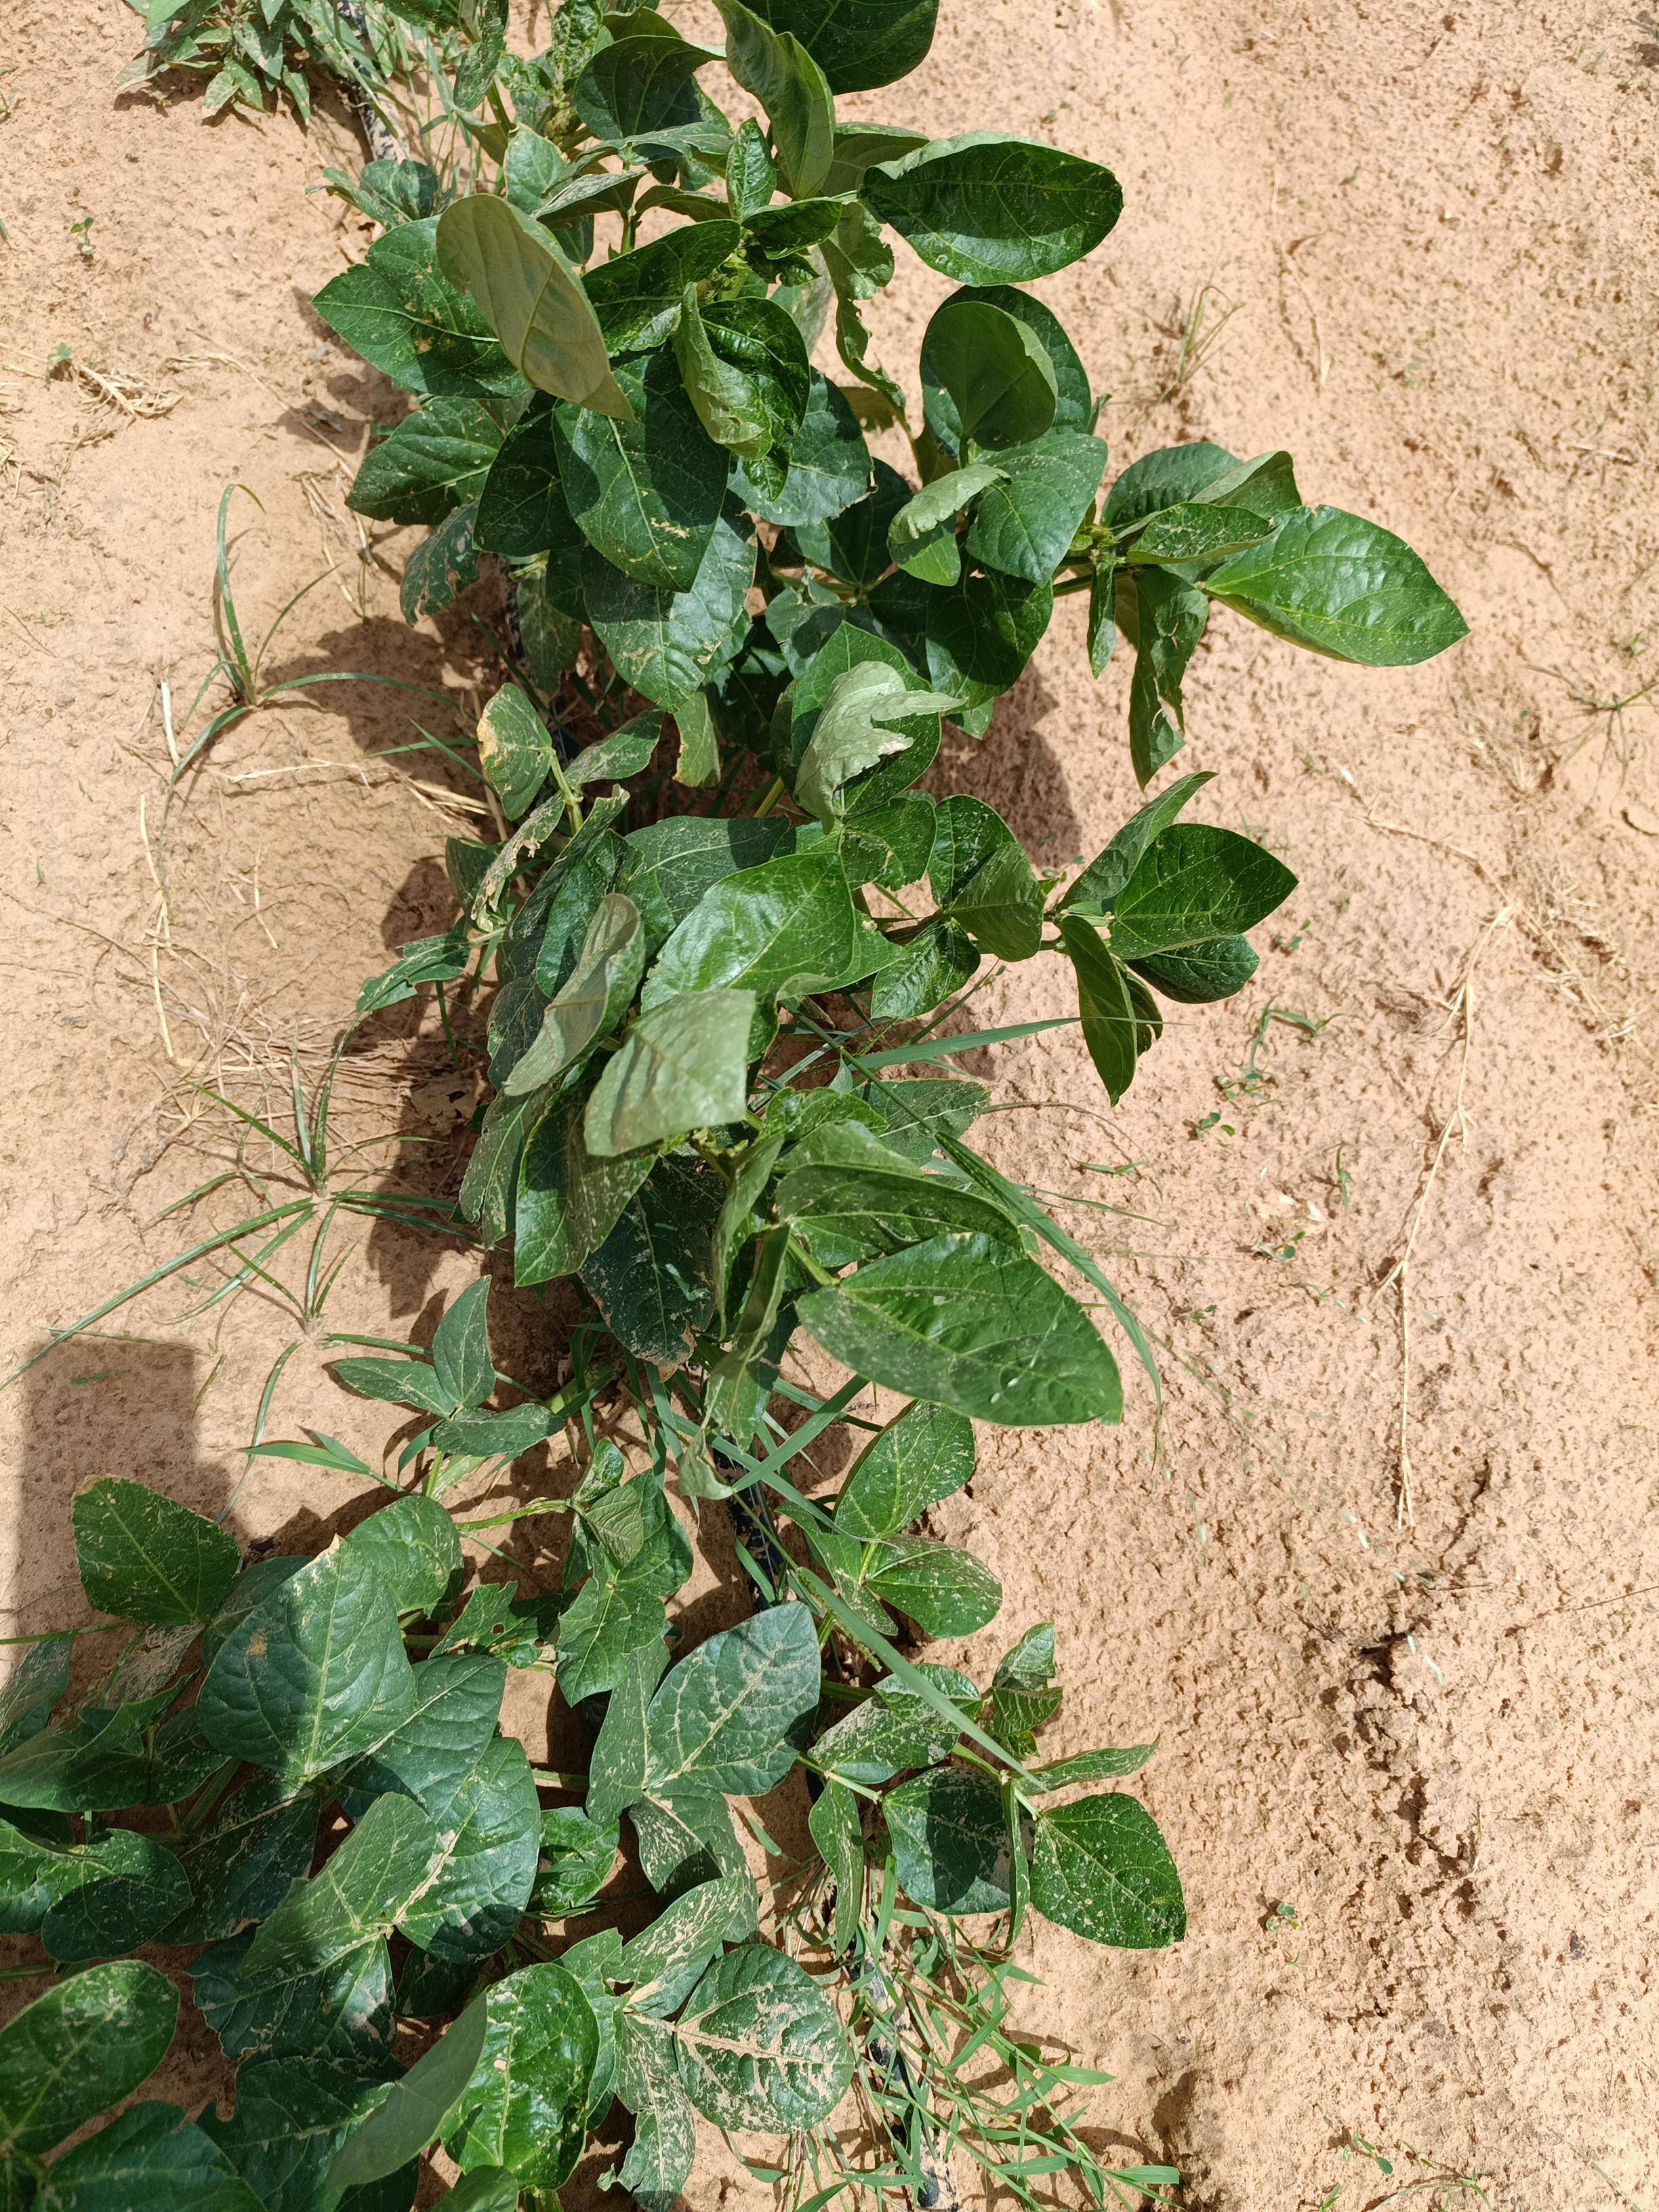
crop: cowpea
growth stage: vegetative
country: Nigeria
